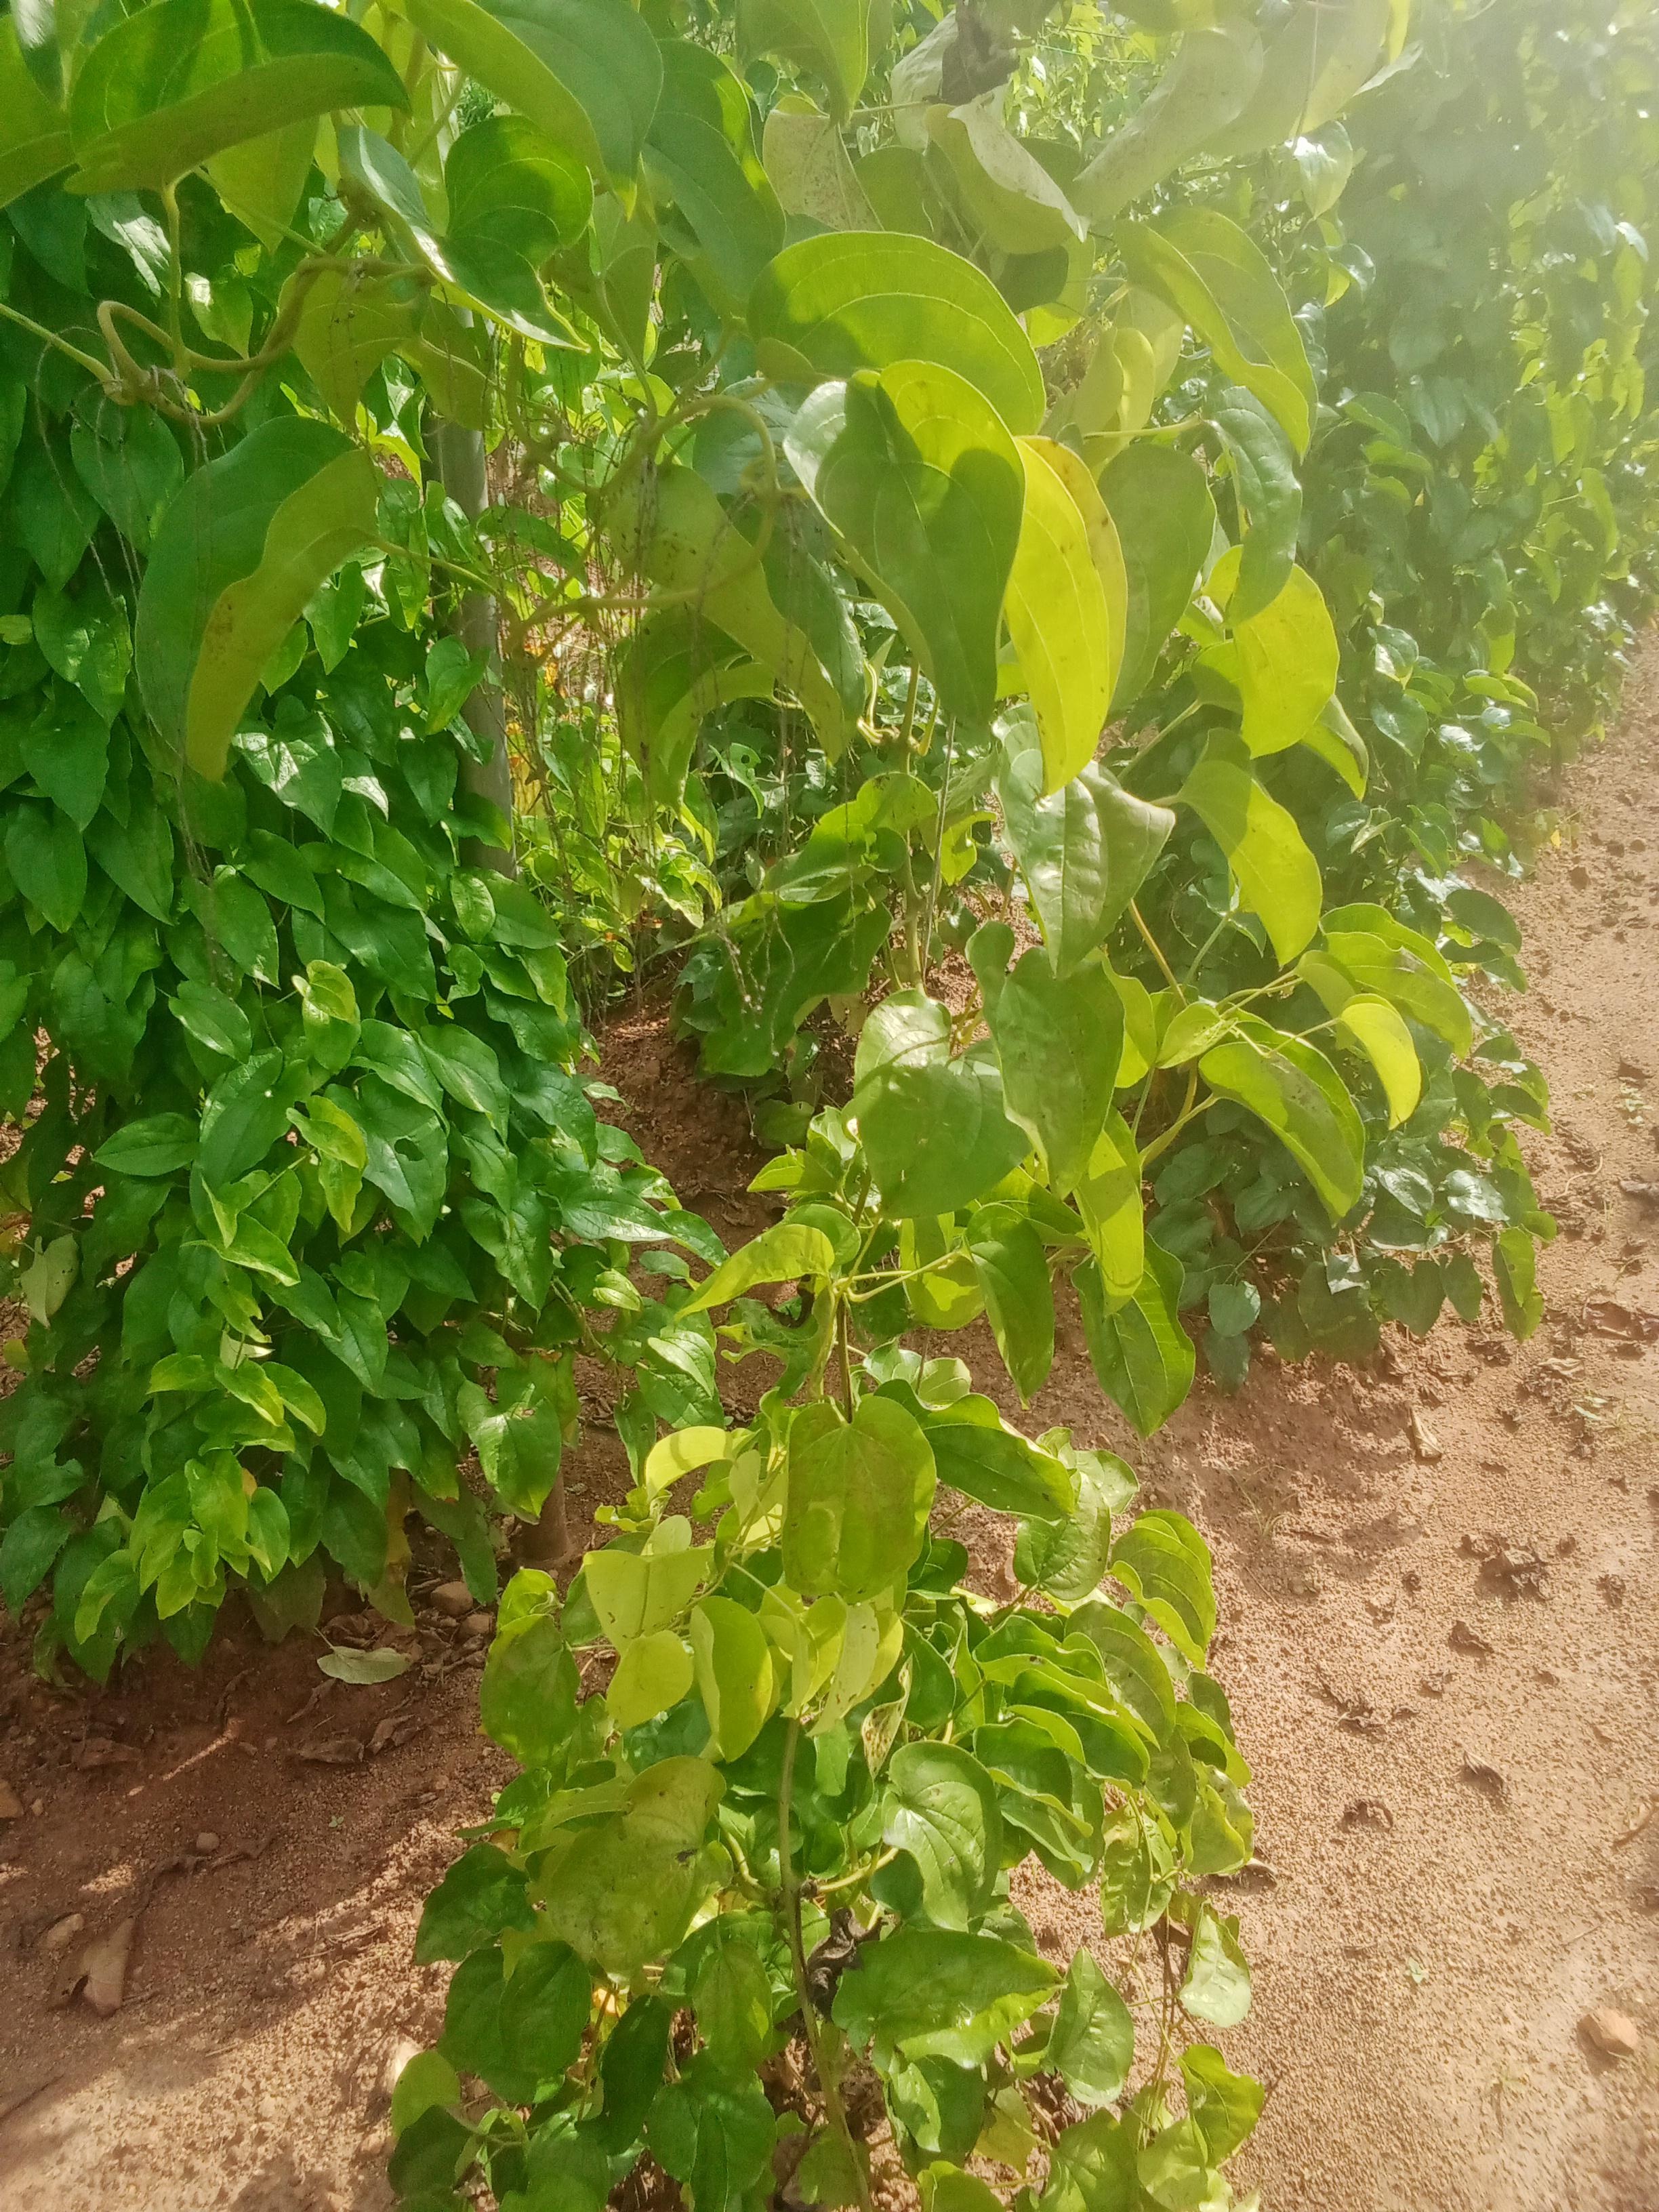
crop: yam
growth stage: vegetative
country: Nigeria
